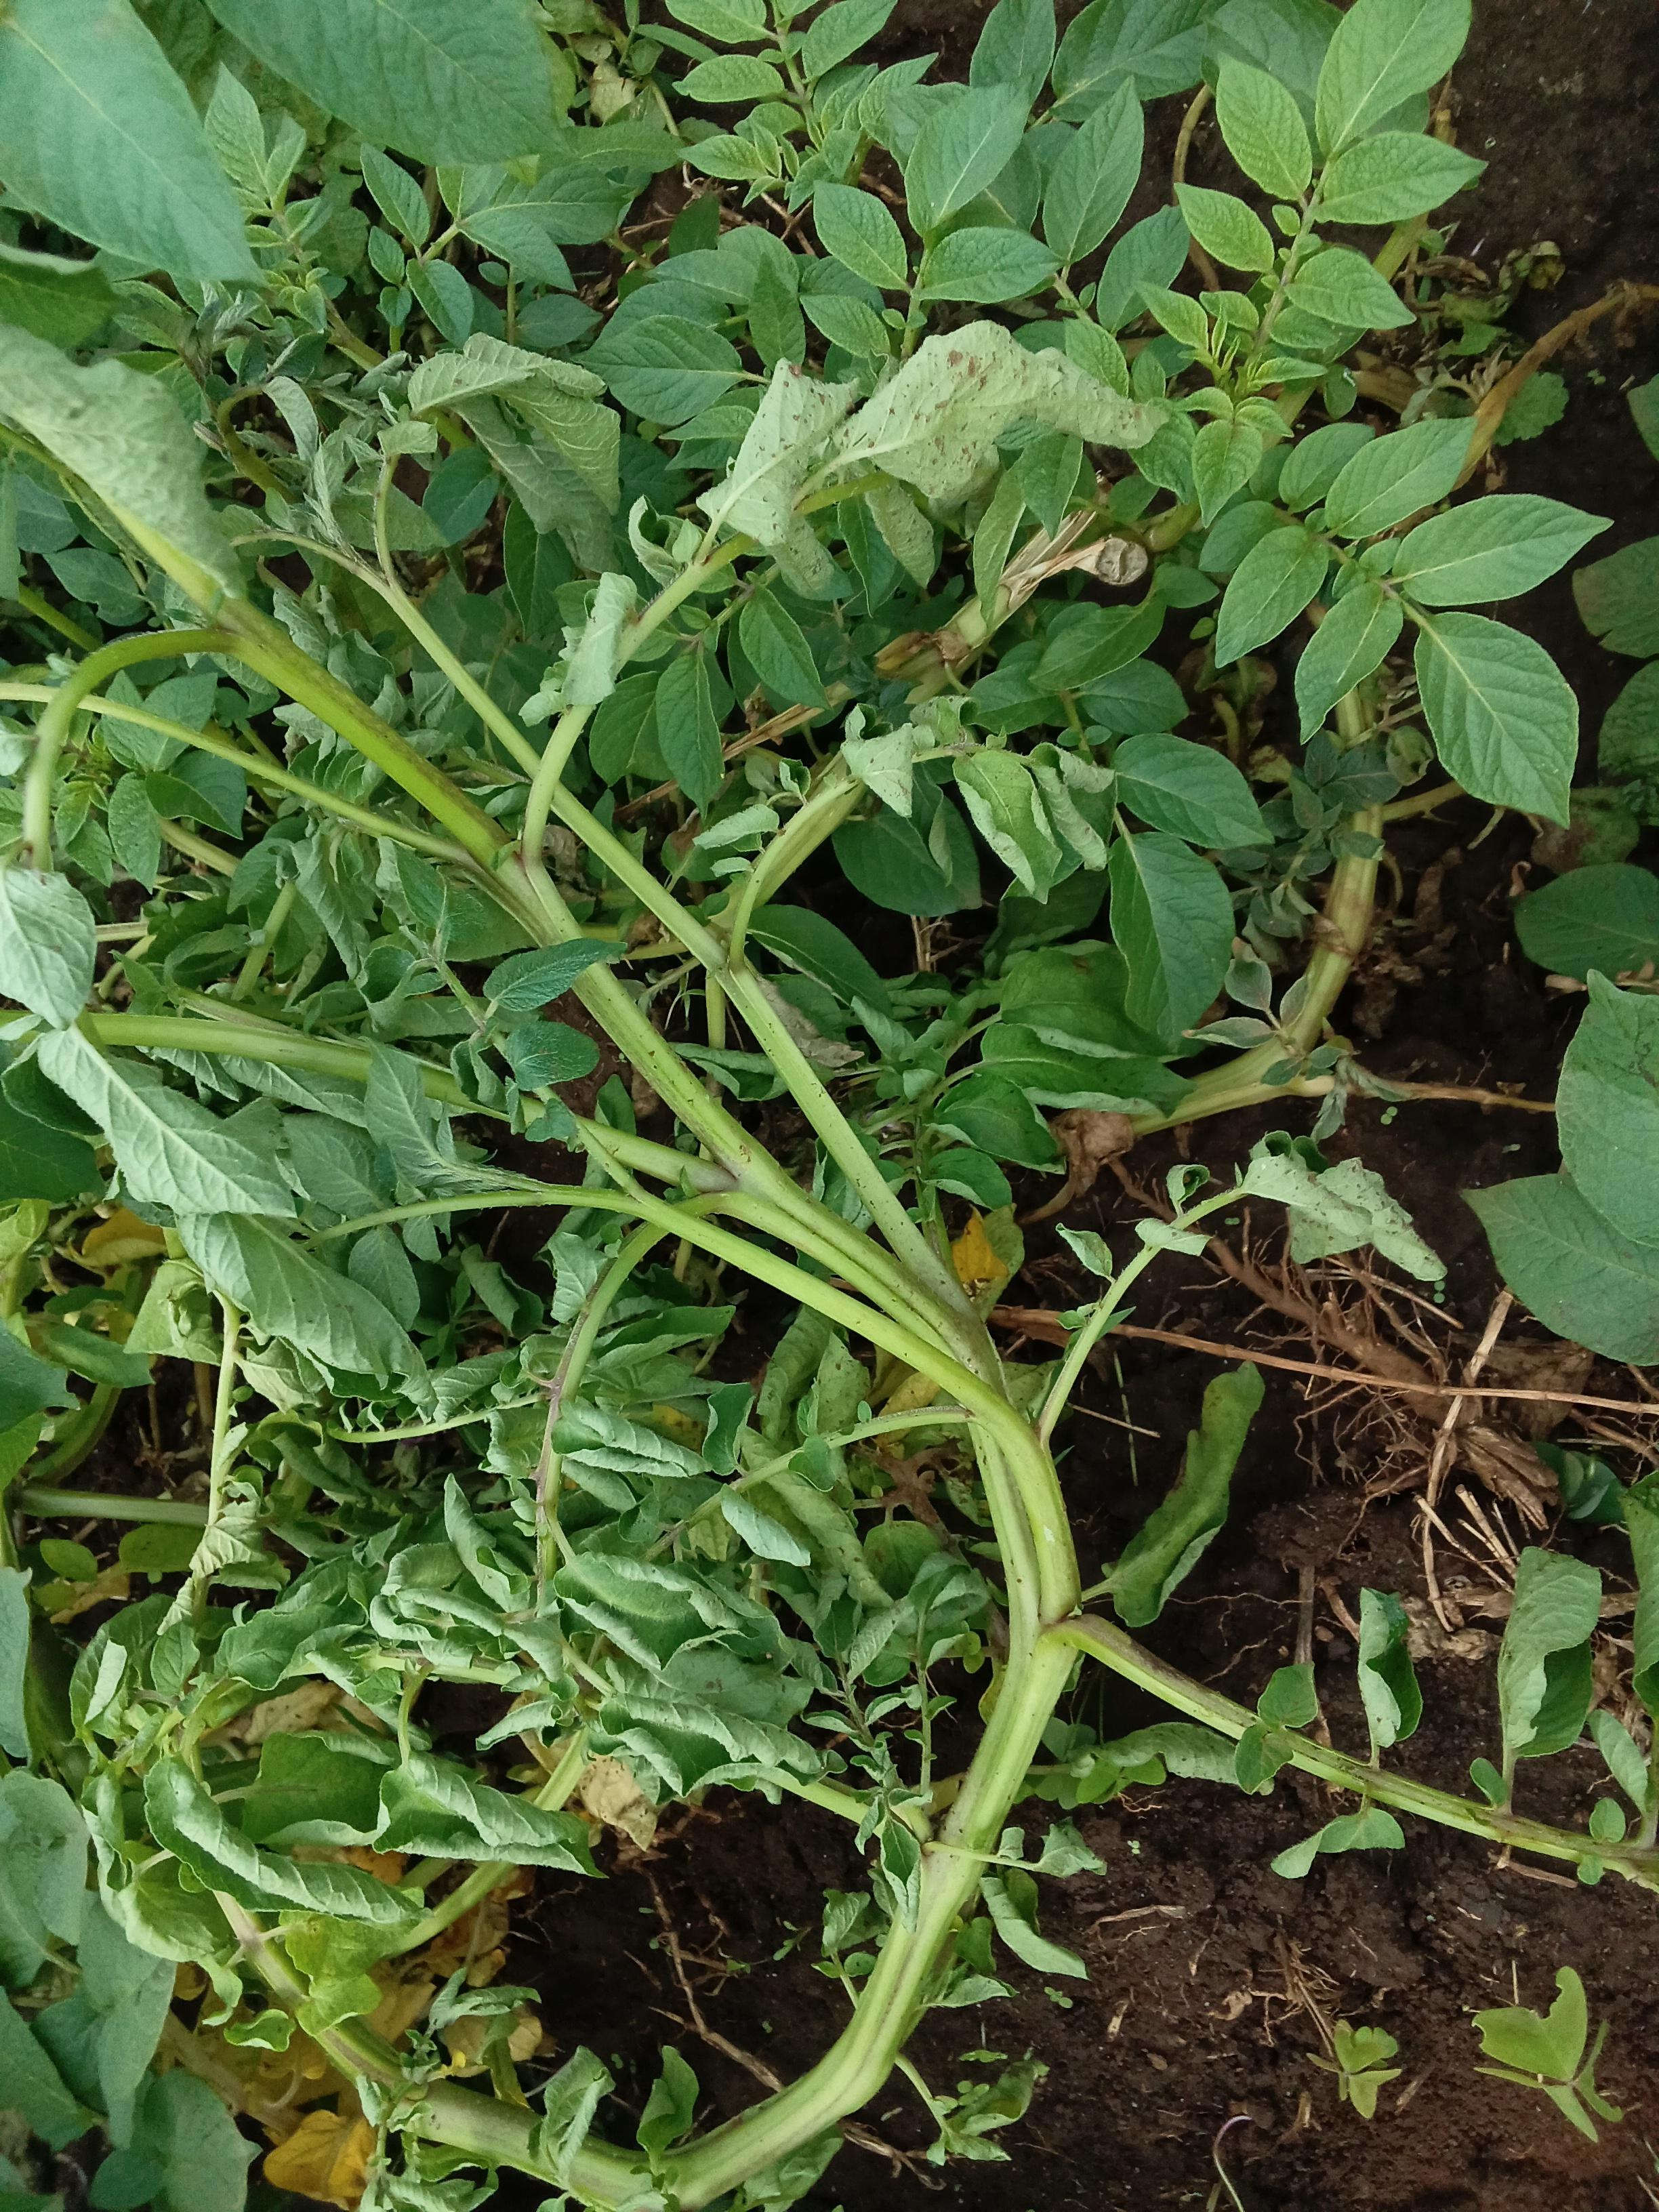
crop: potato
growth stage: flowering
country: Kenya
